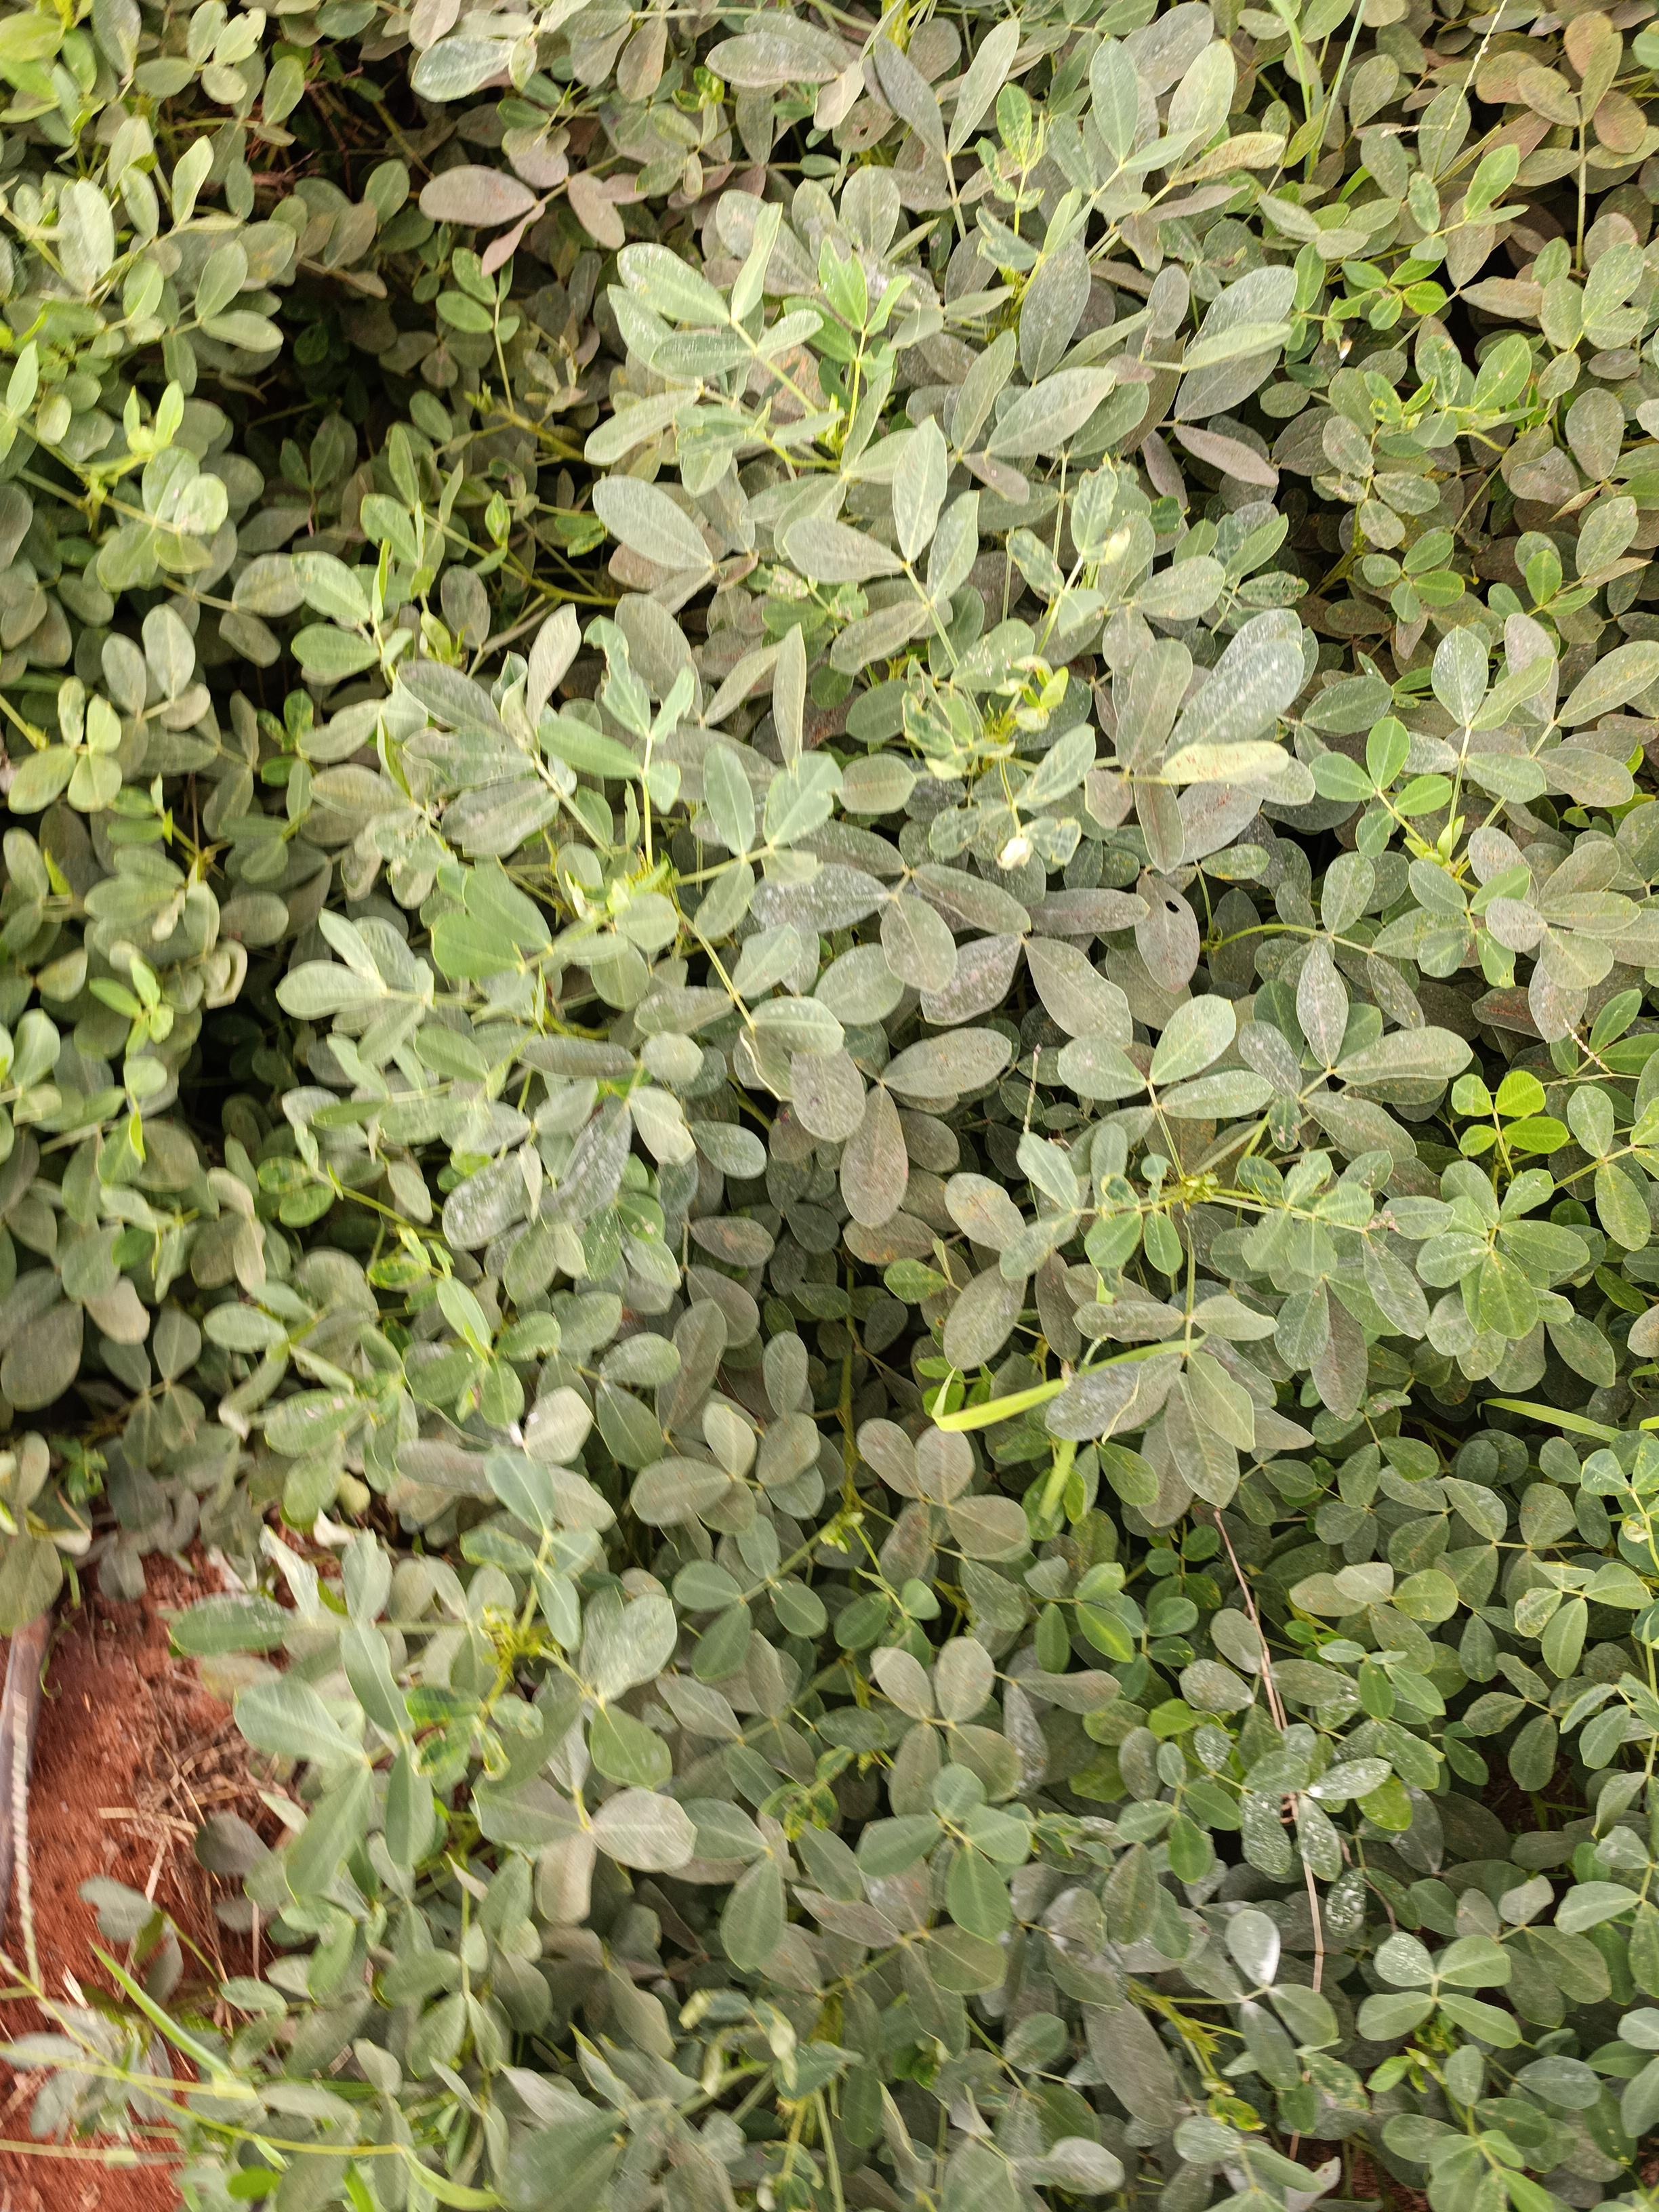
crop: groundnut
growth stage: pegging
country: Kenya
